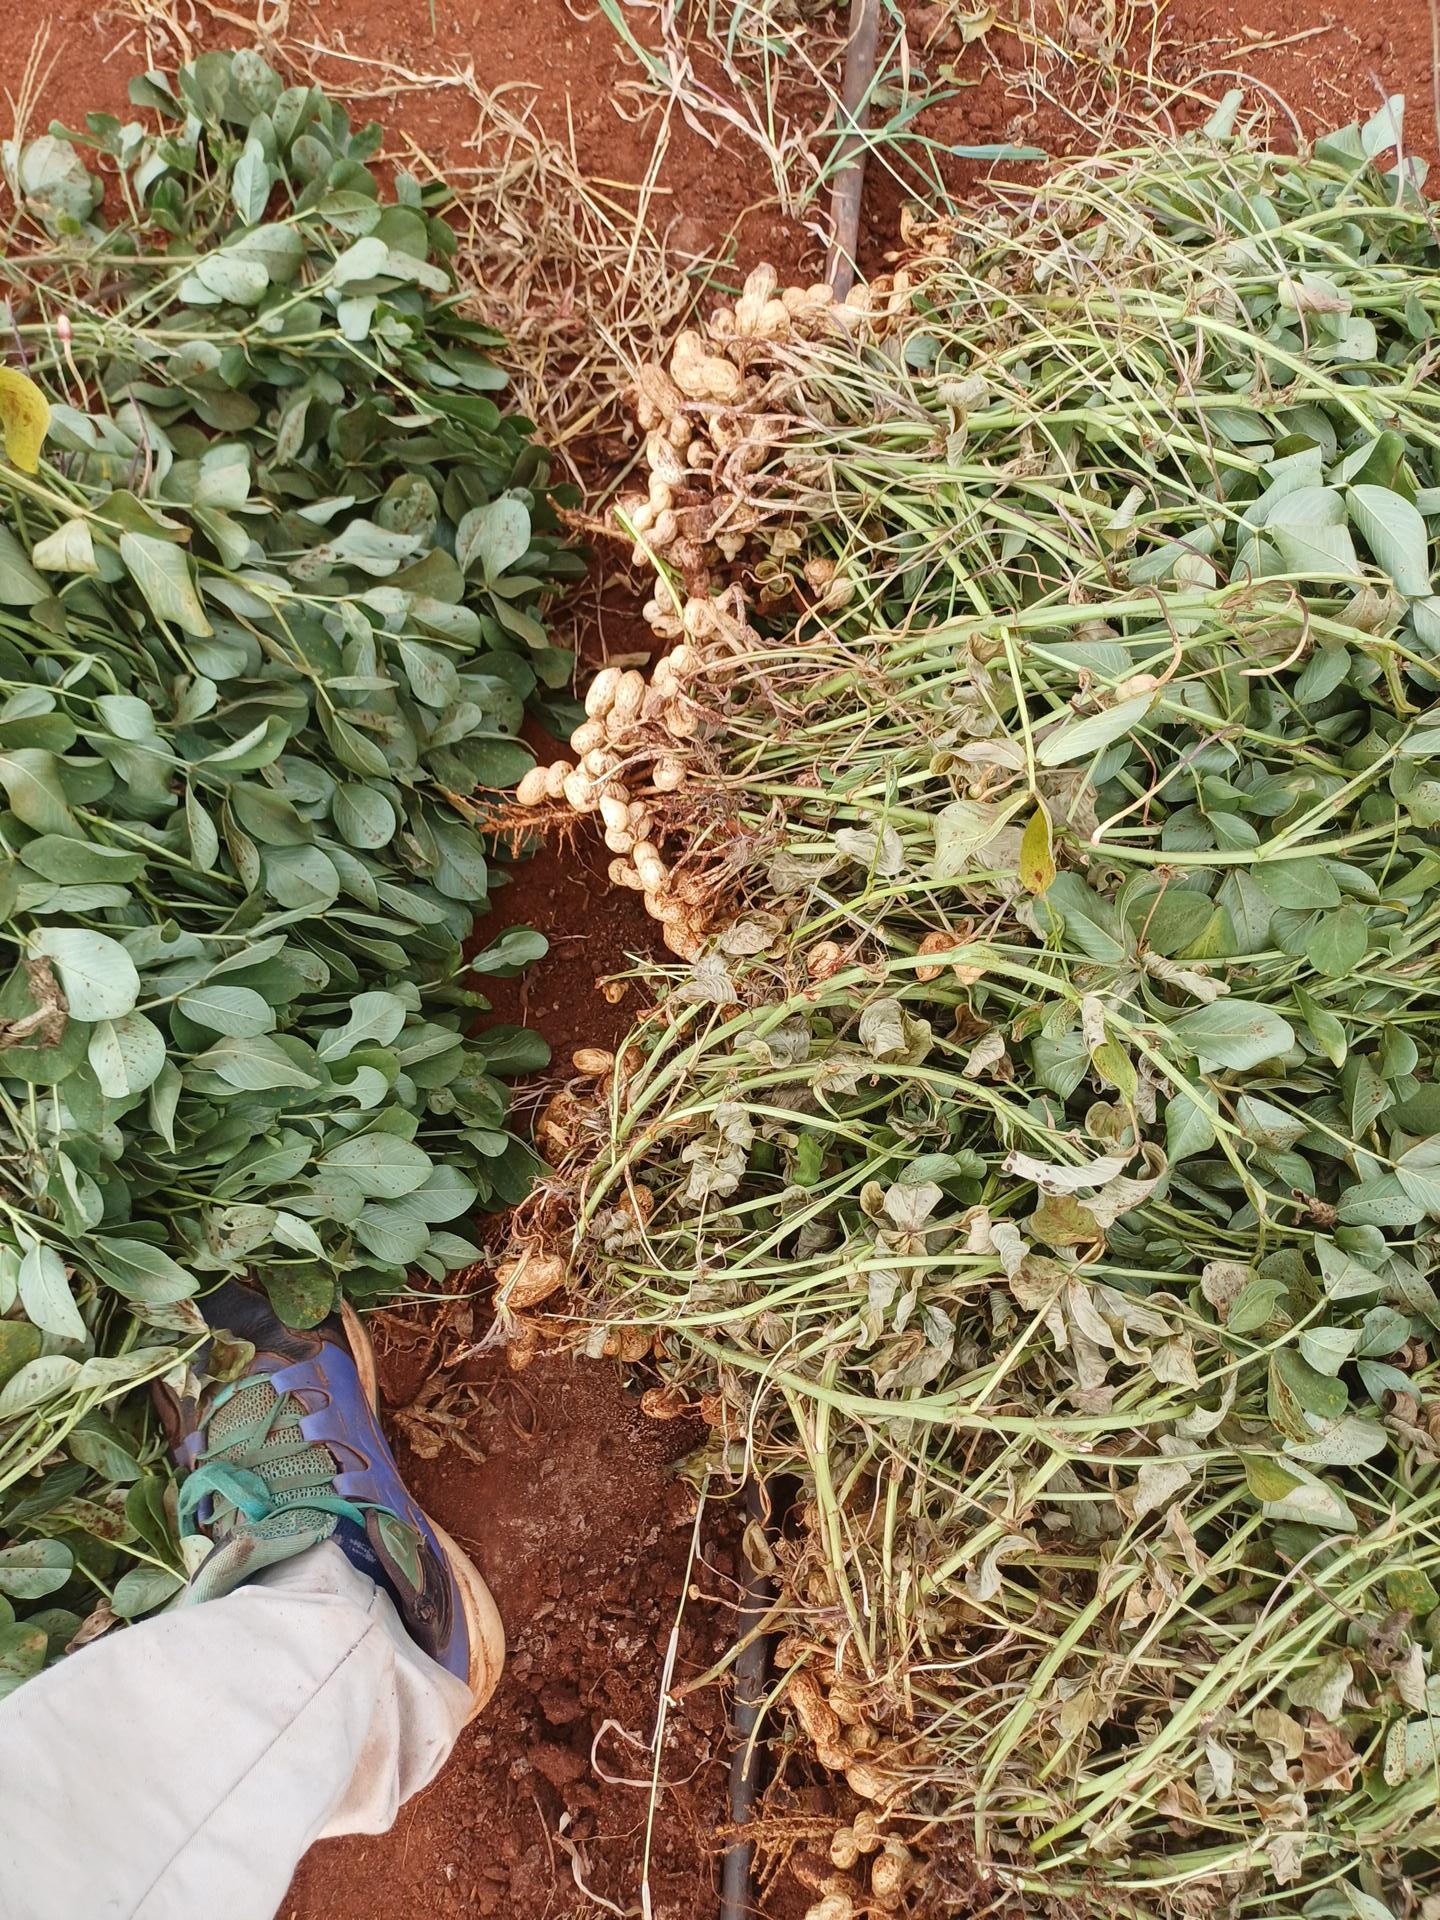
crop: groundnut
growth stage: harvest
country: Kenya
